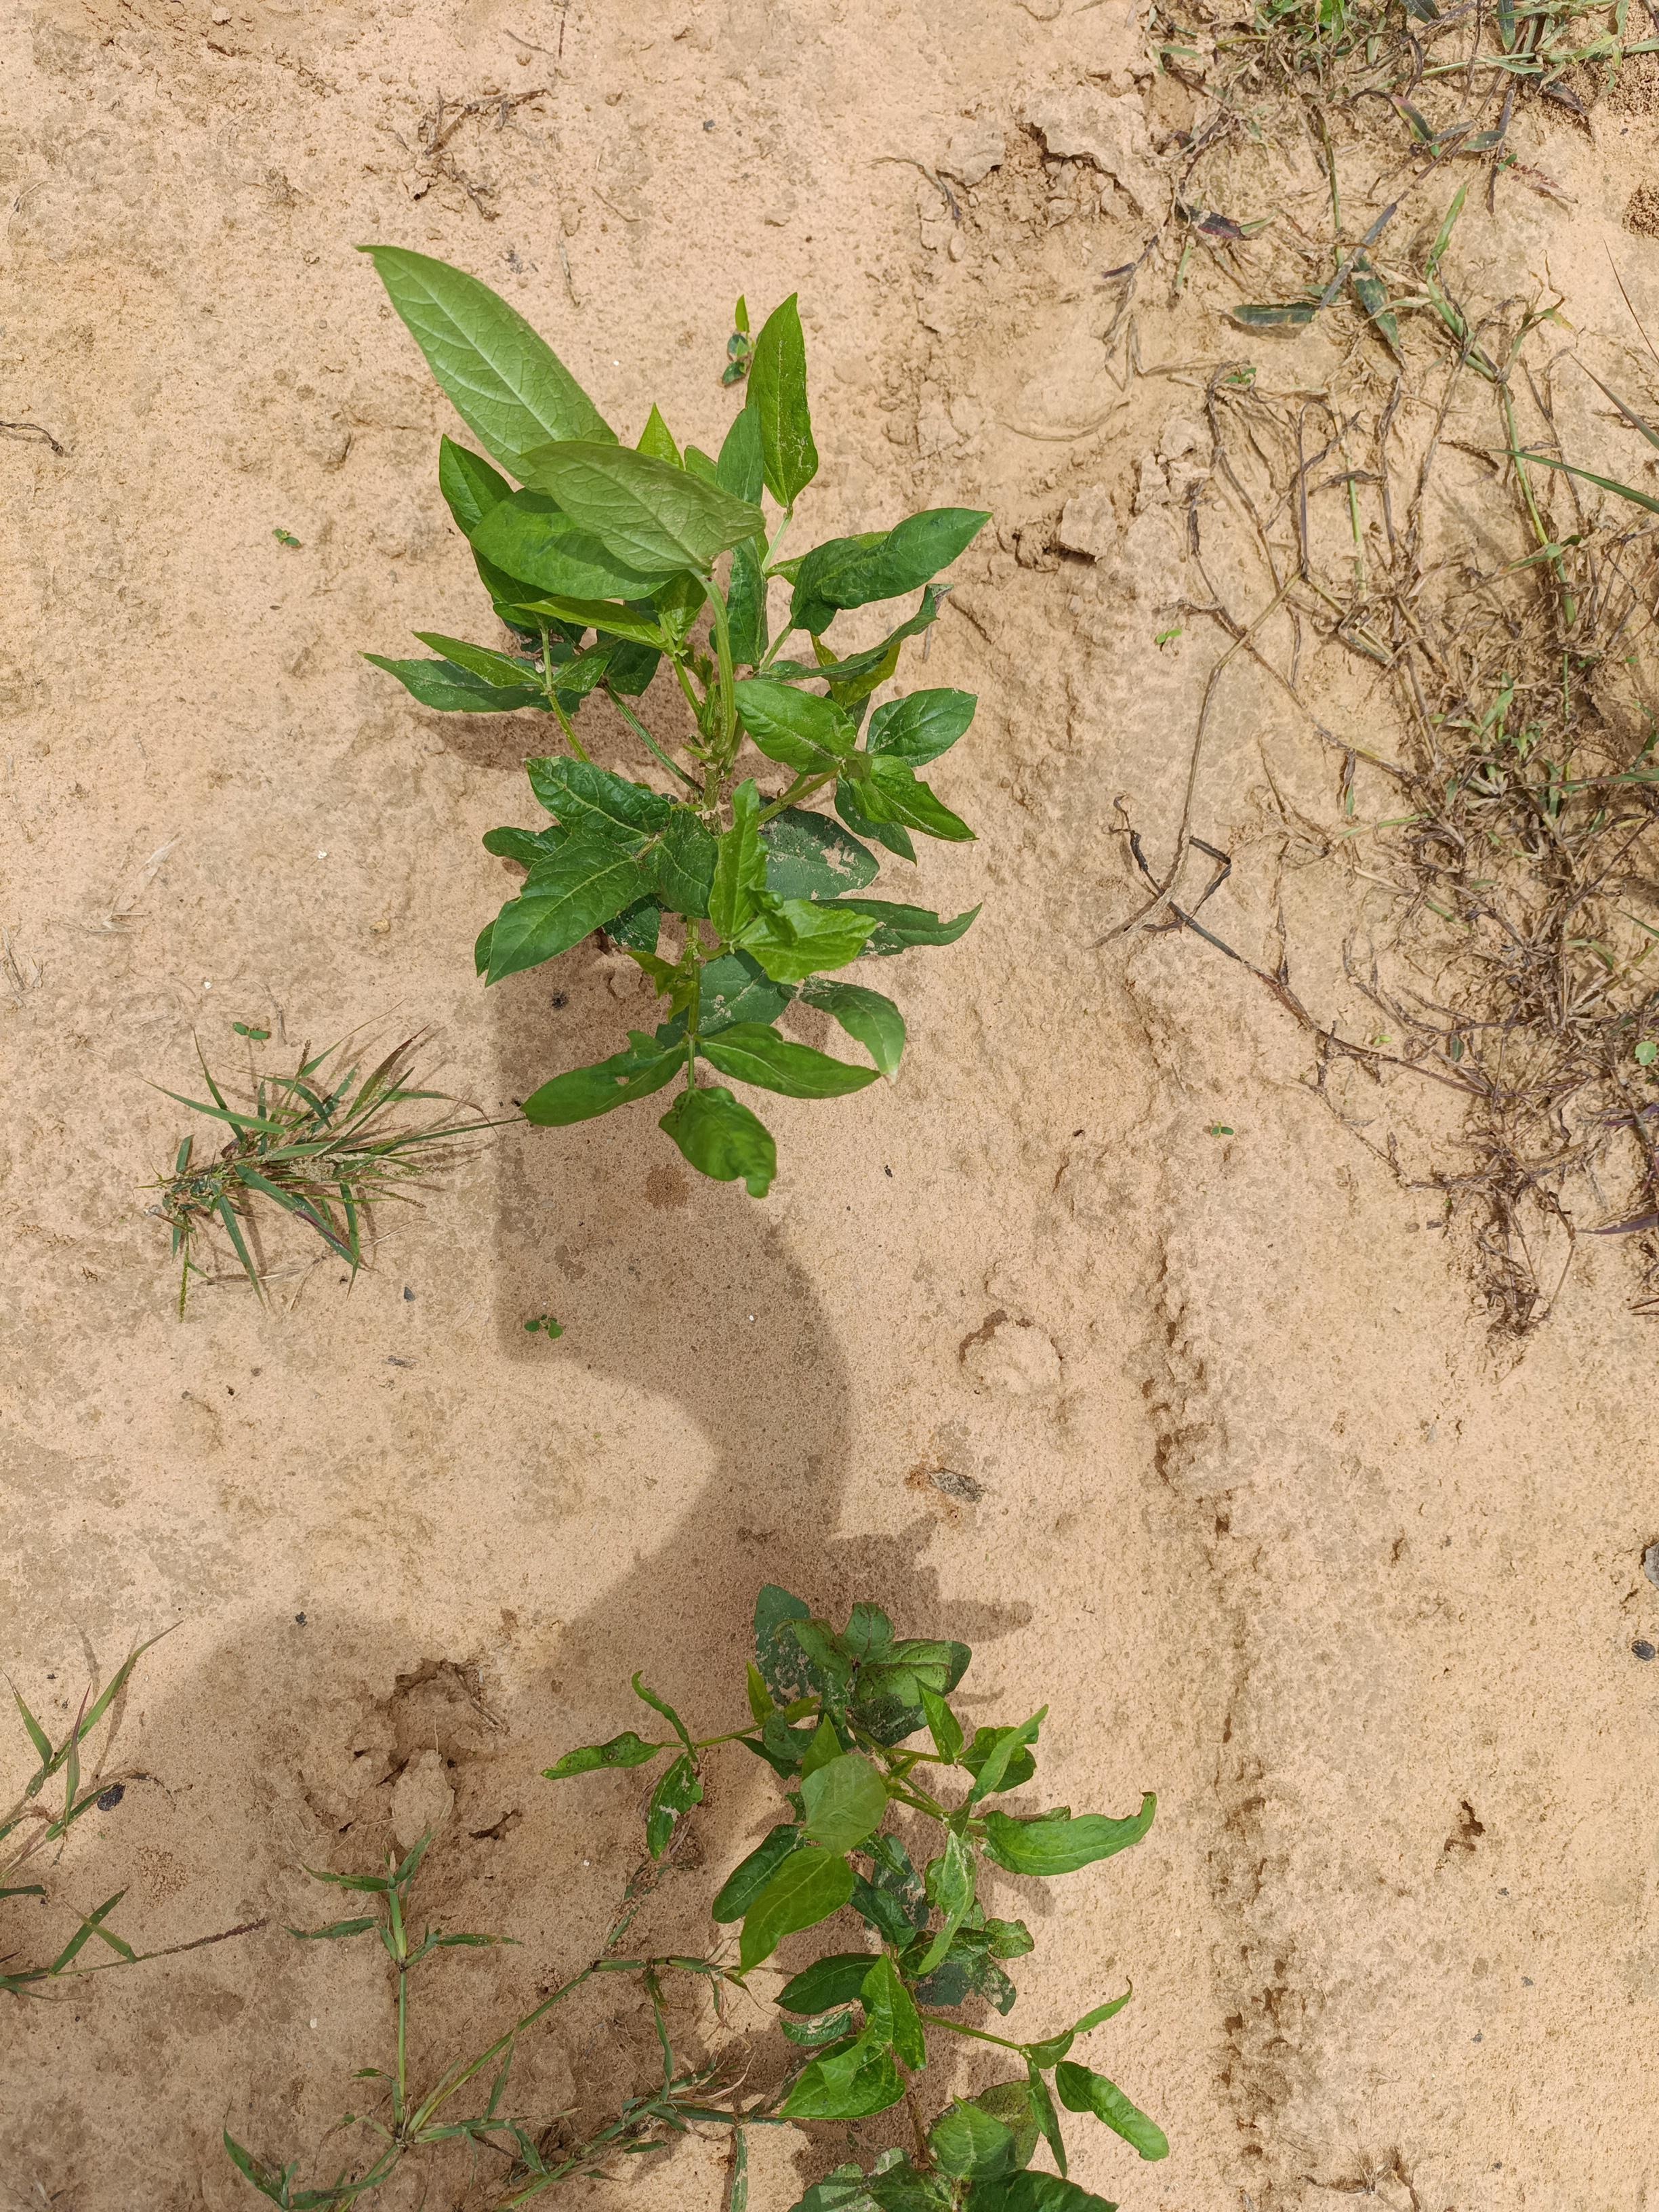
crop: cowpea
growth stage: emergence
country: Nigeria
